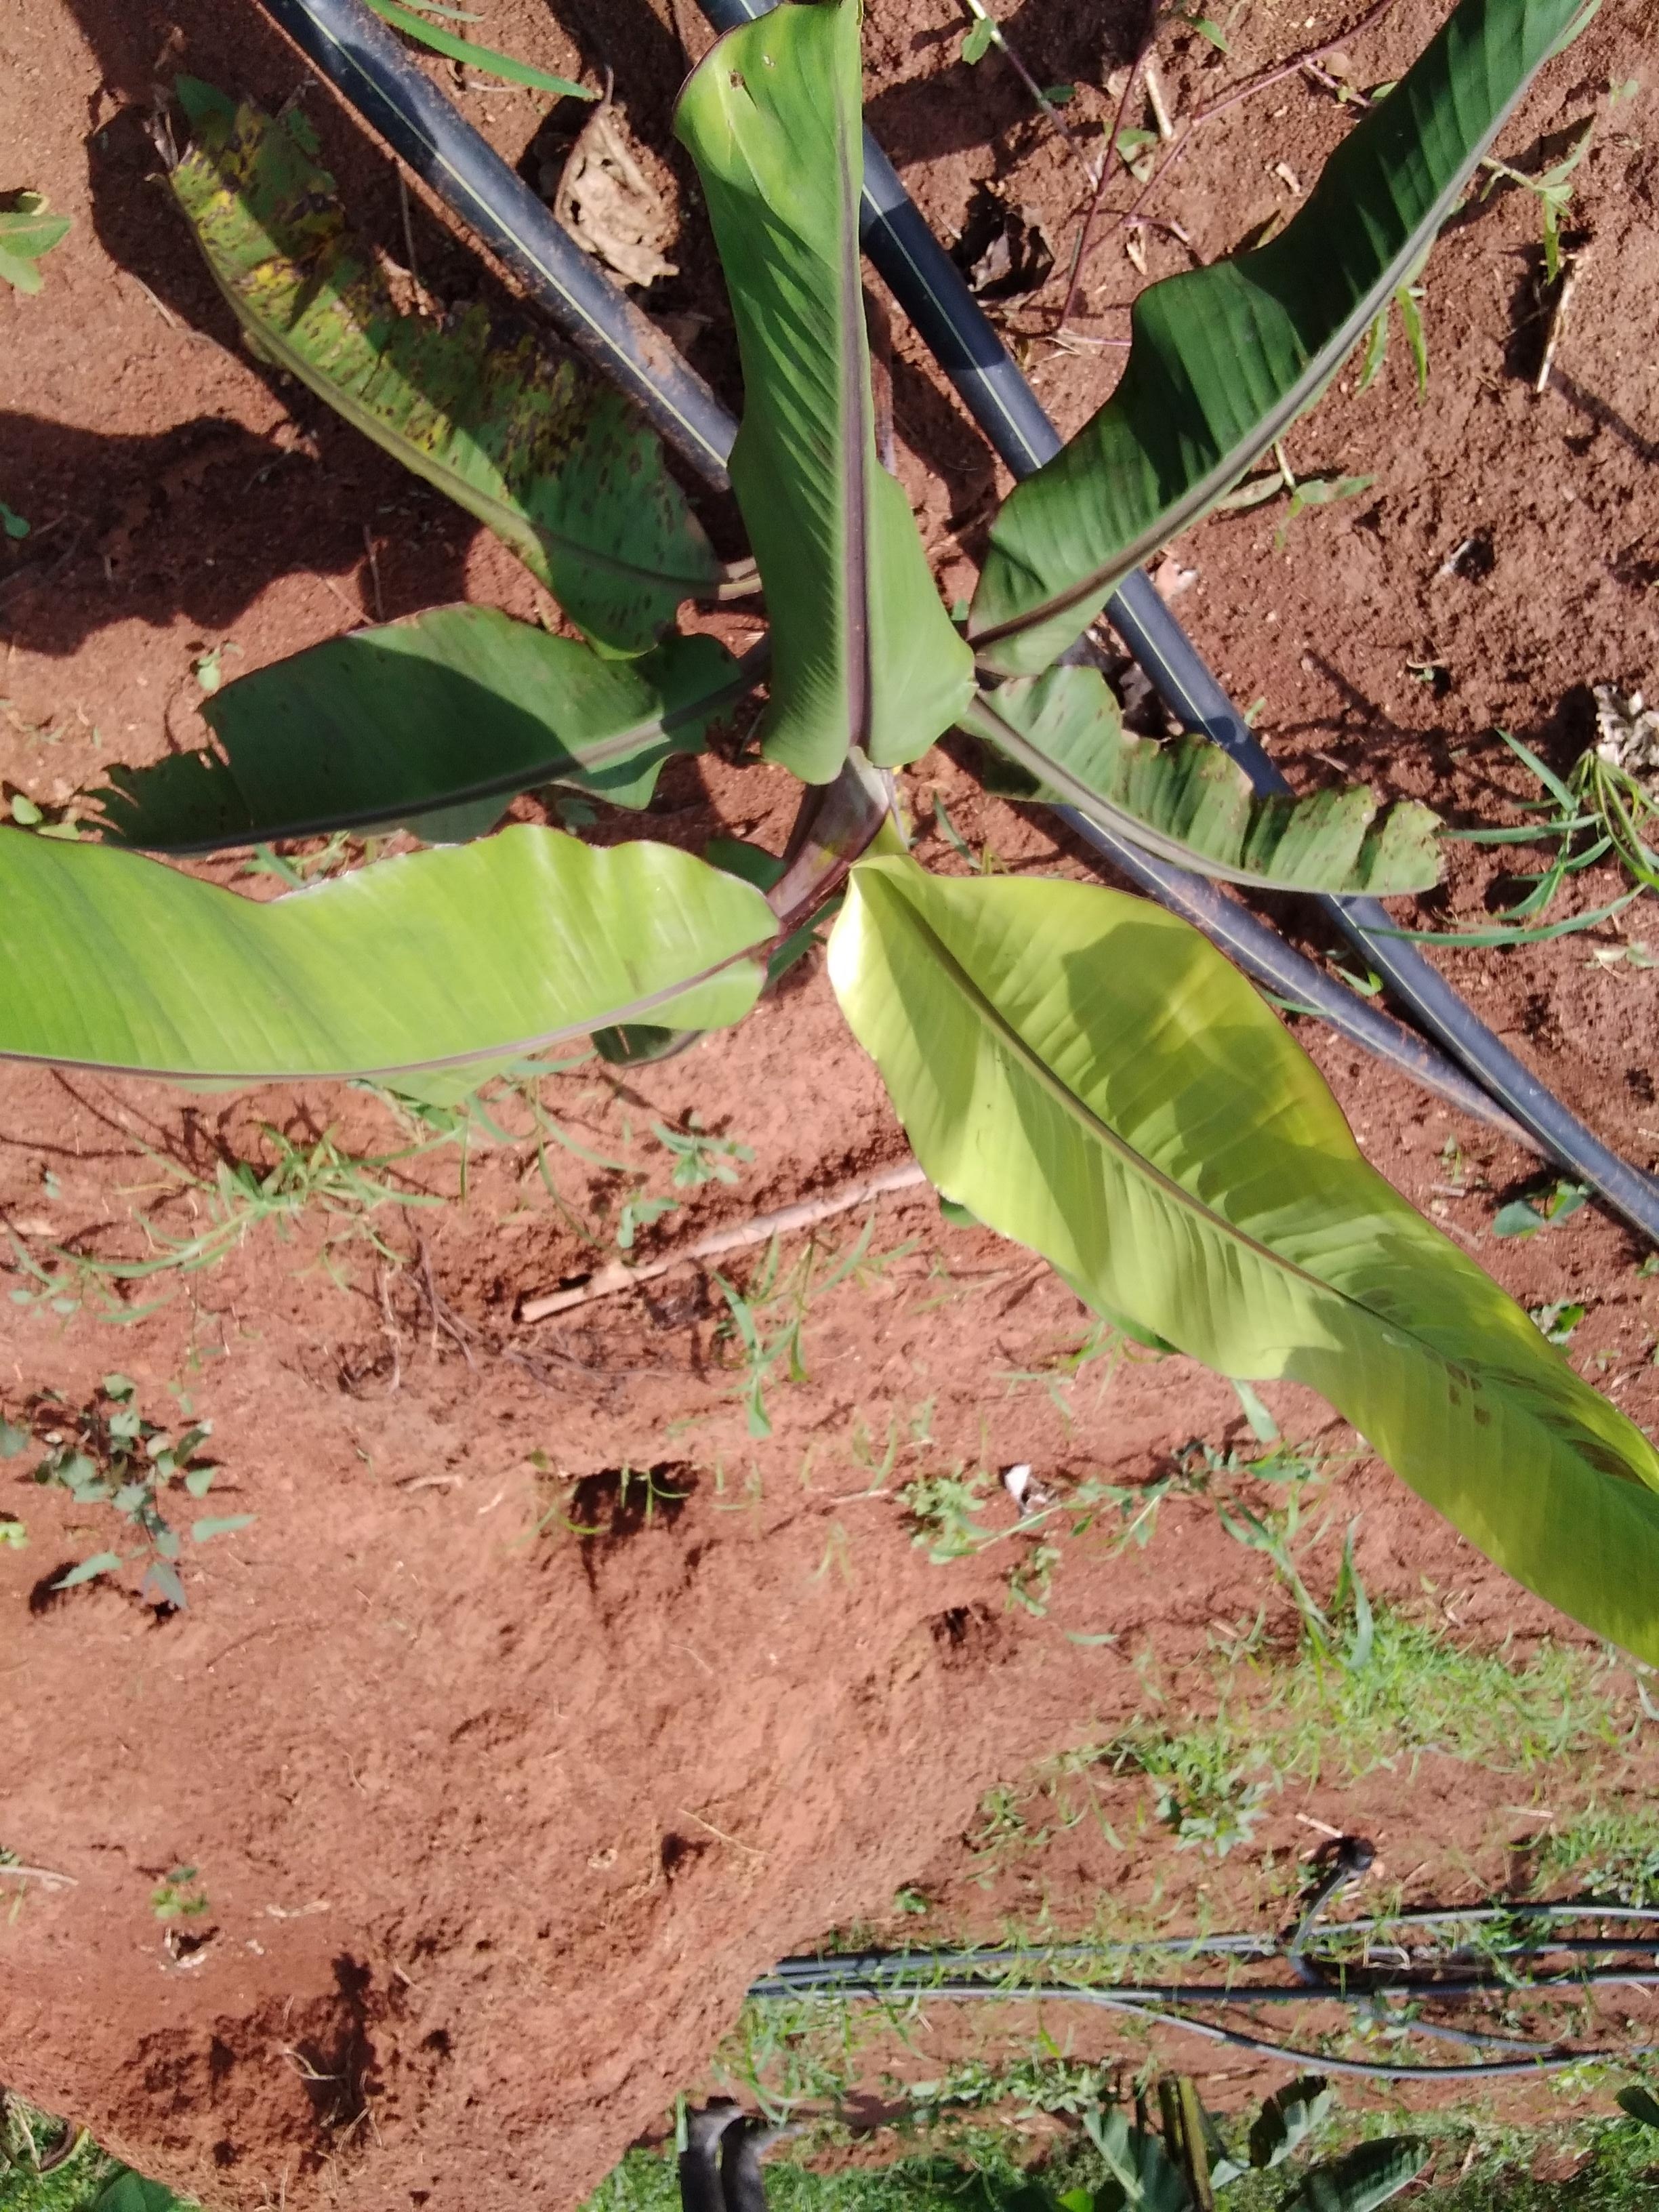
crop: banana
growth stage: vegetative
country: Uganda
